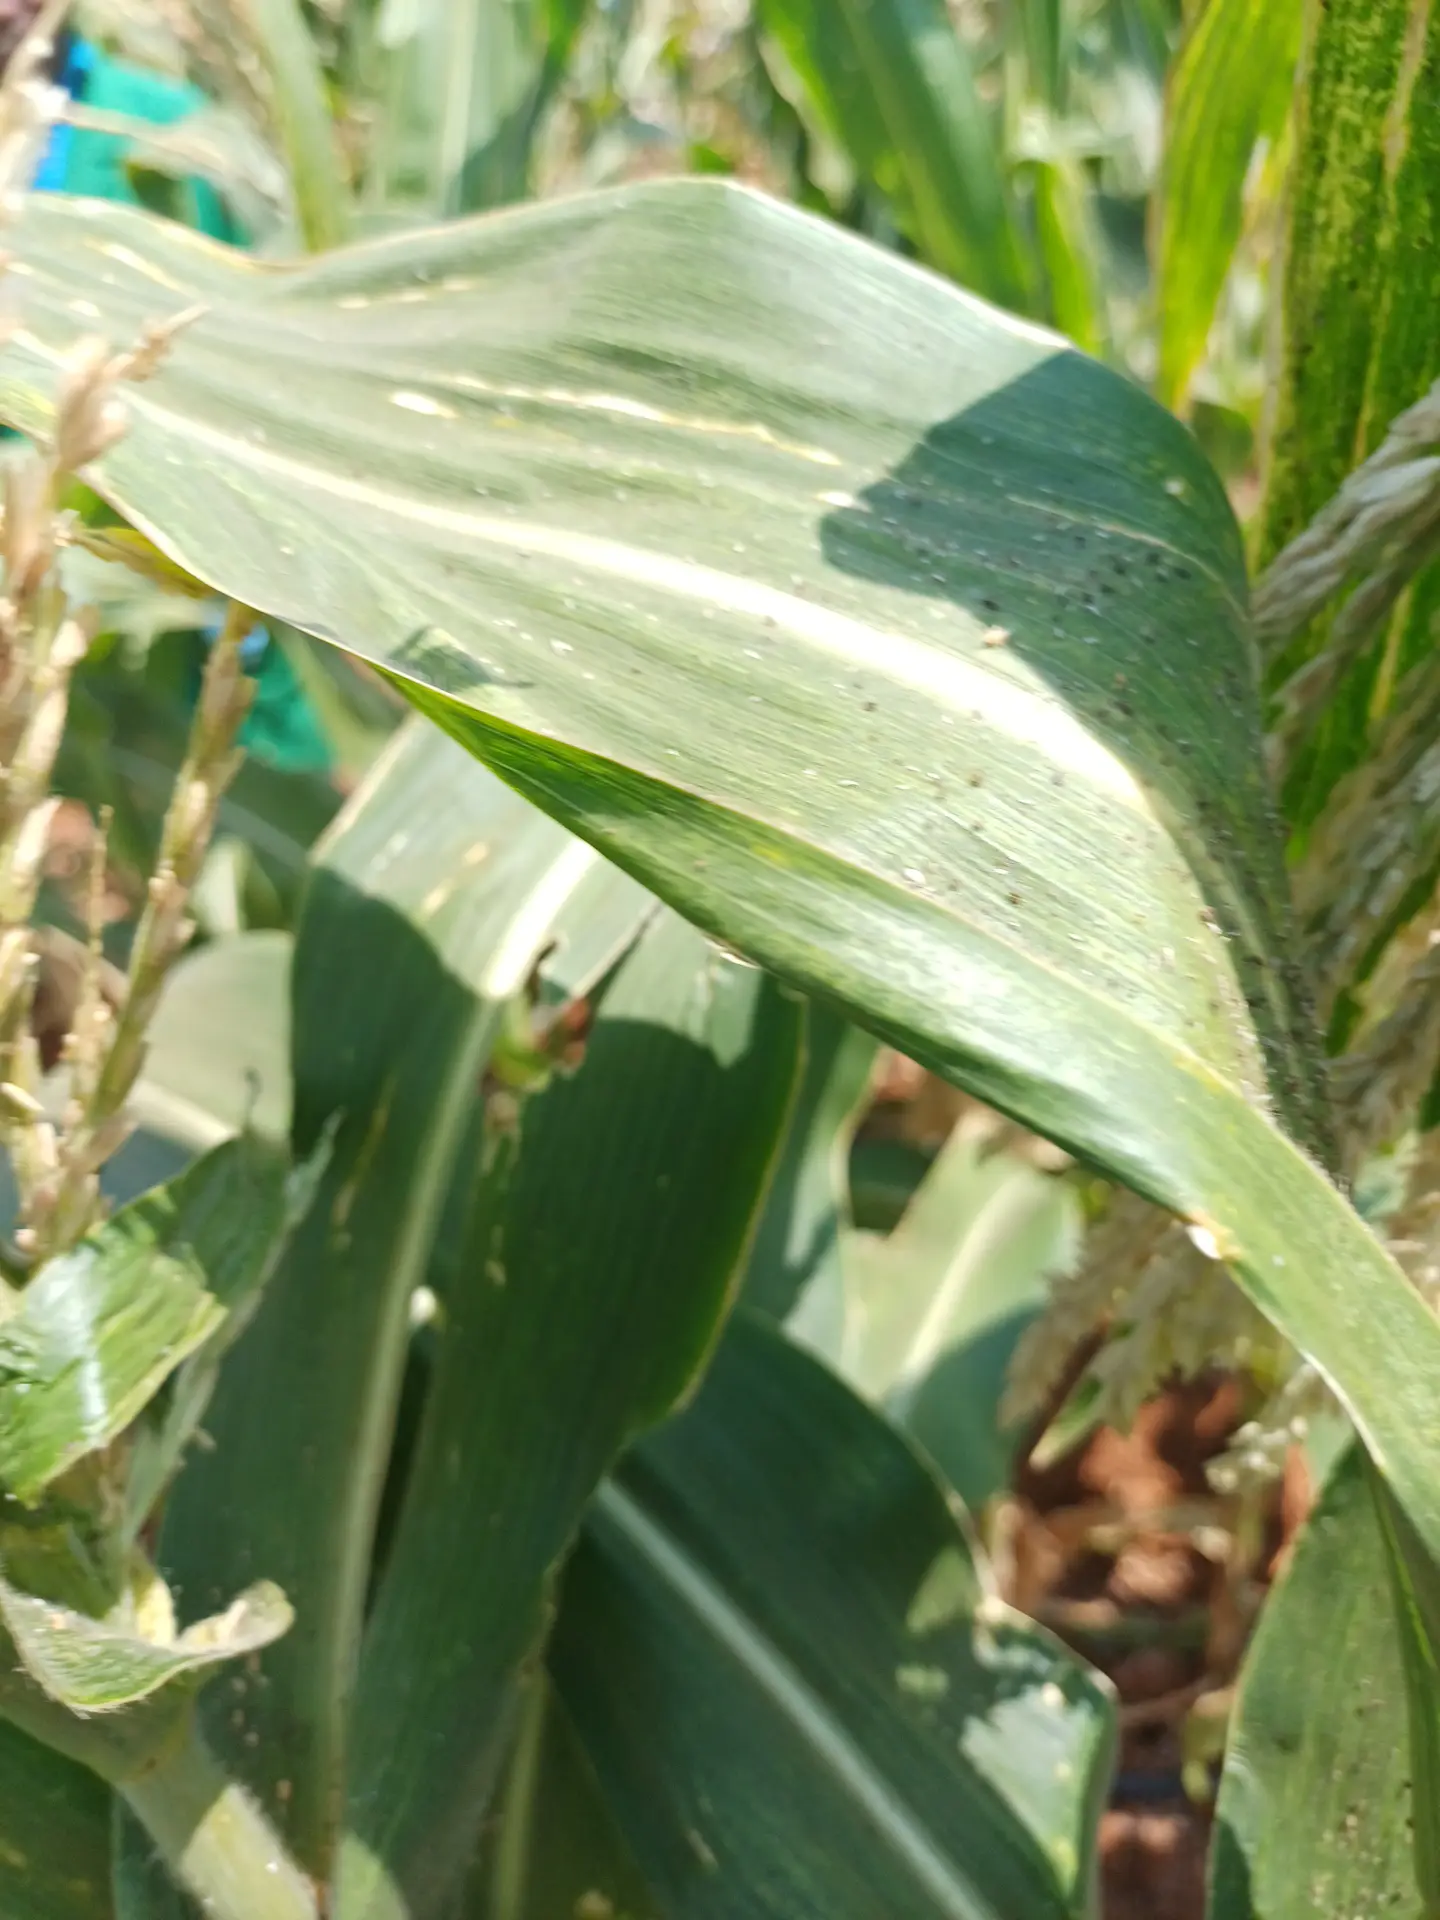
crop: maize
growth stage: flowering
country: Kenya
